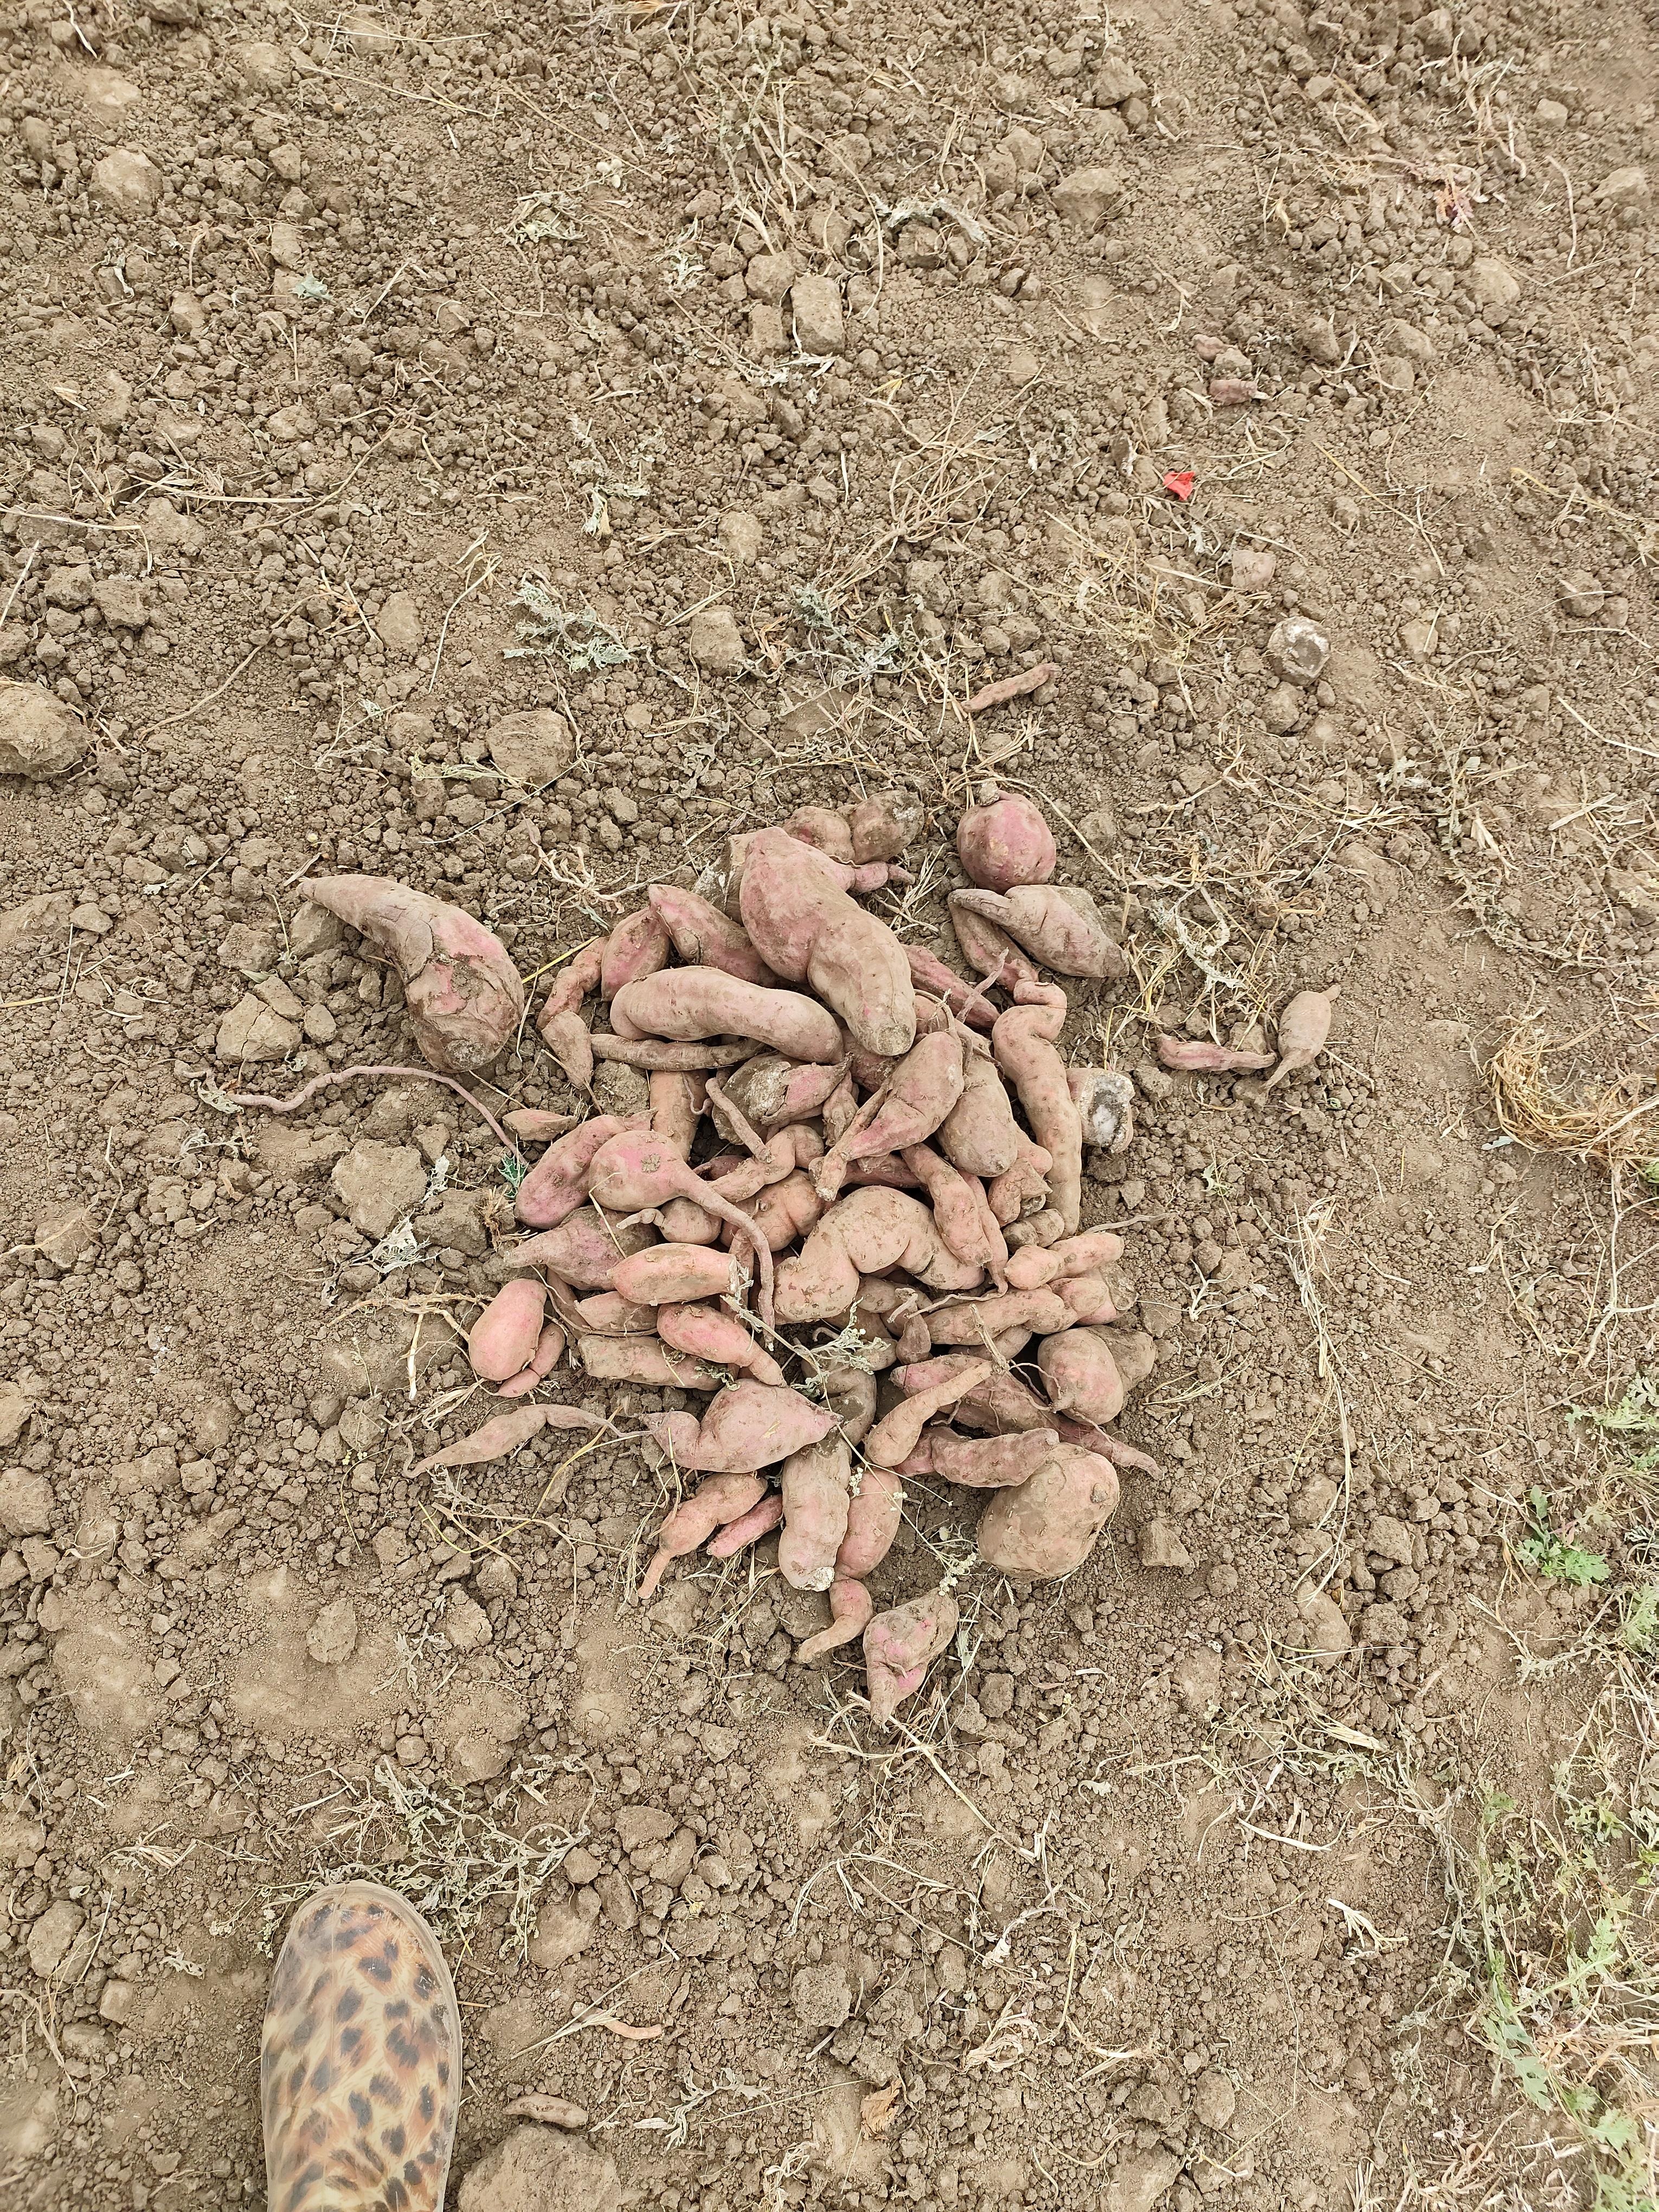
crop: sweet potato
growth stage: harvest maturity
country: Tanzania
